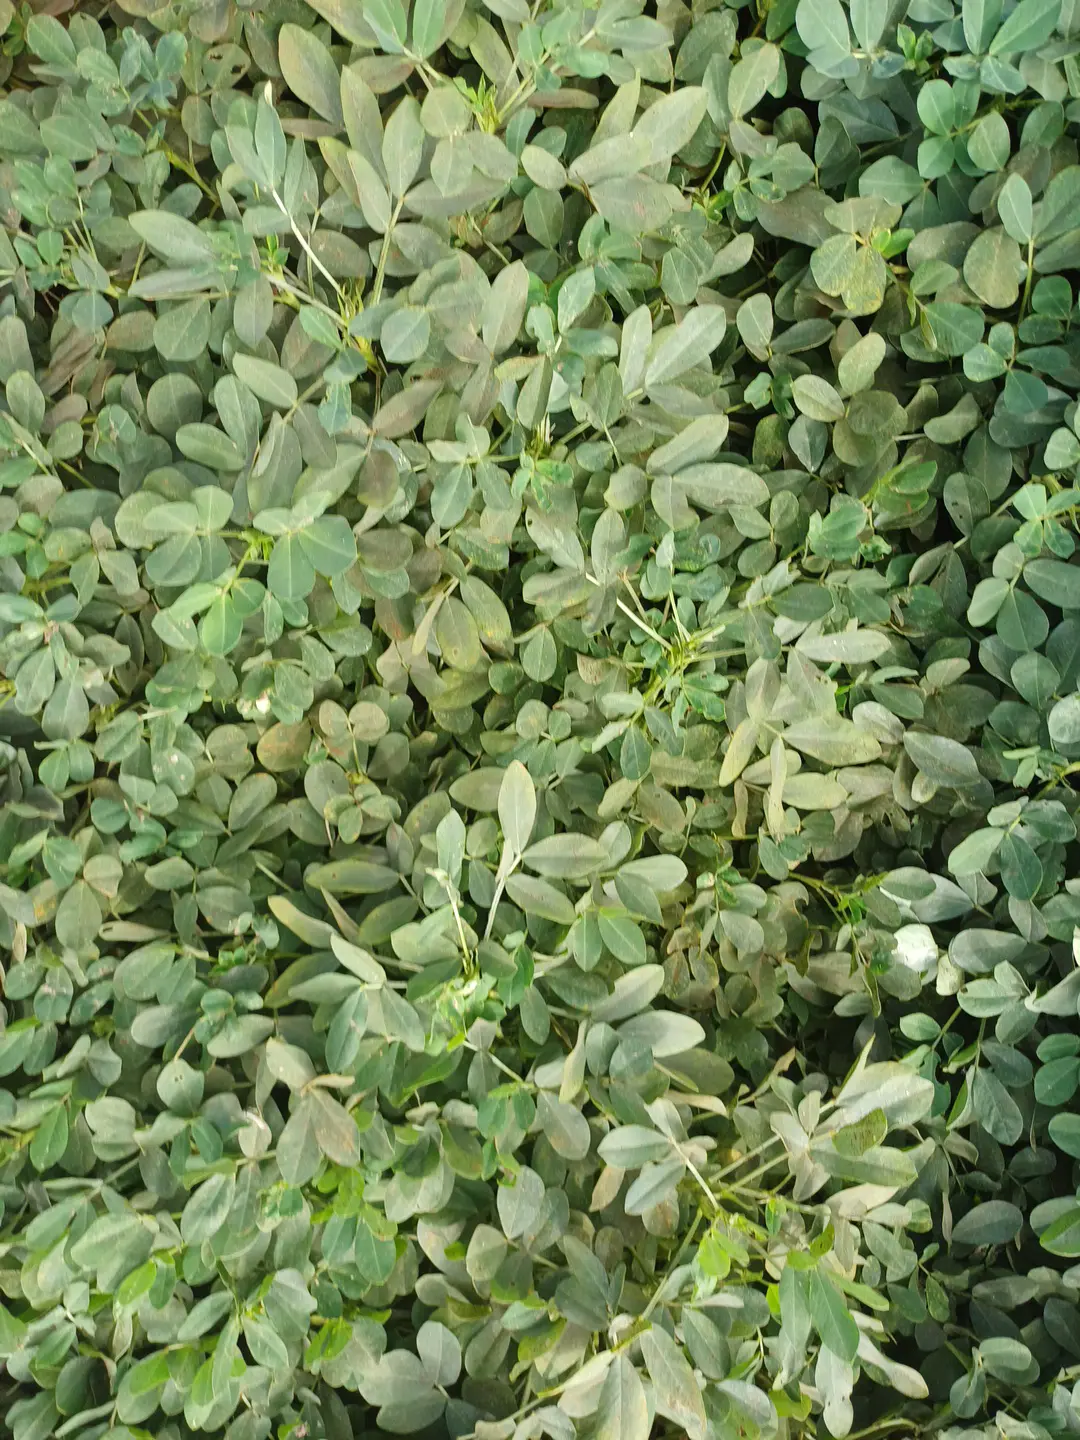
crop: groundnut
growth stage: pegging
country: Kenya
